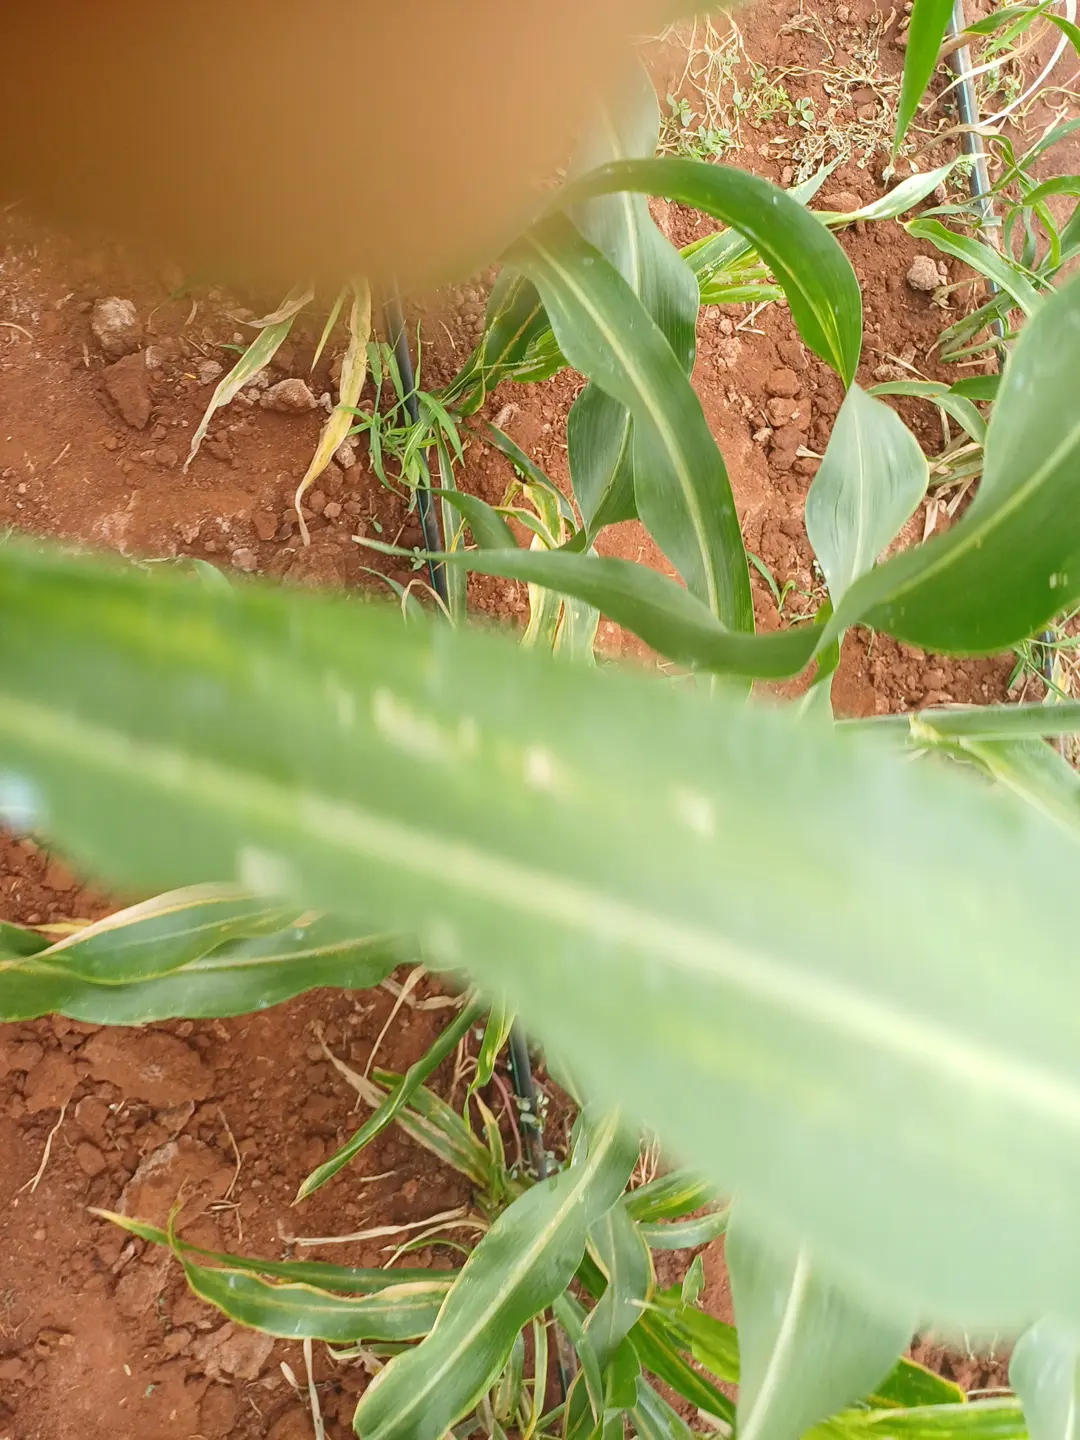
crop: sorghum
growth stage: heading tuber
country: Kenya
